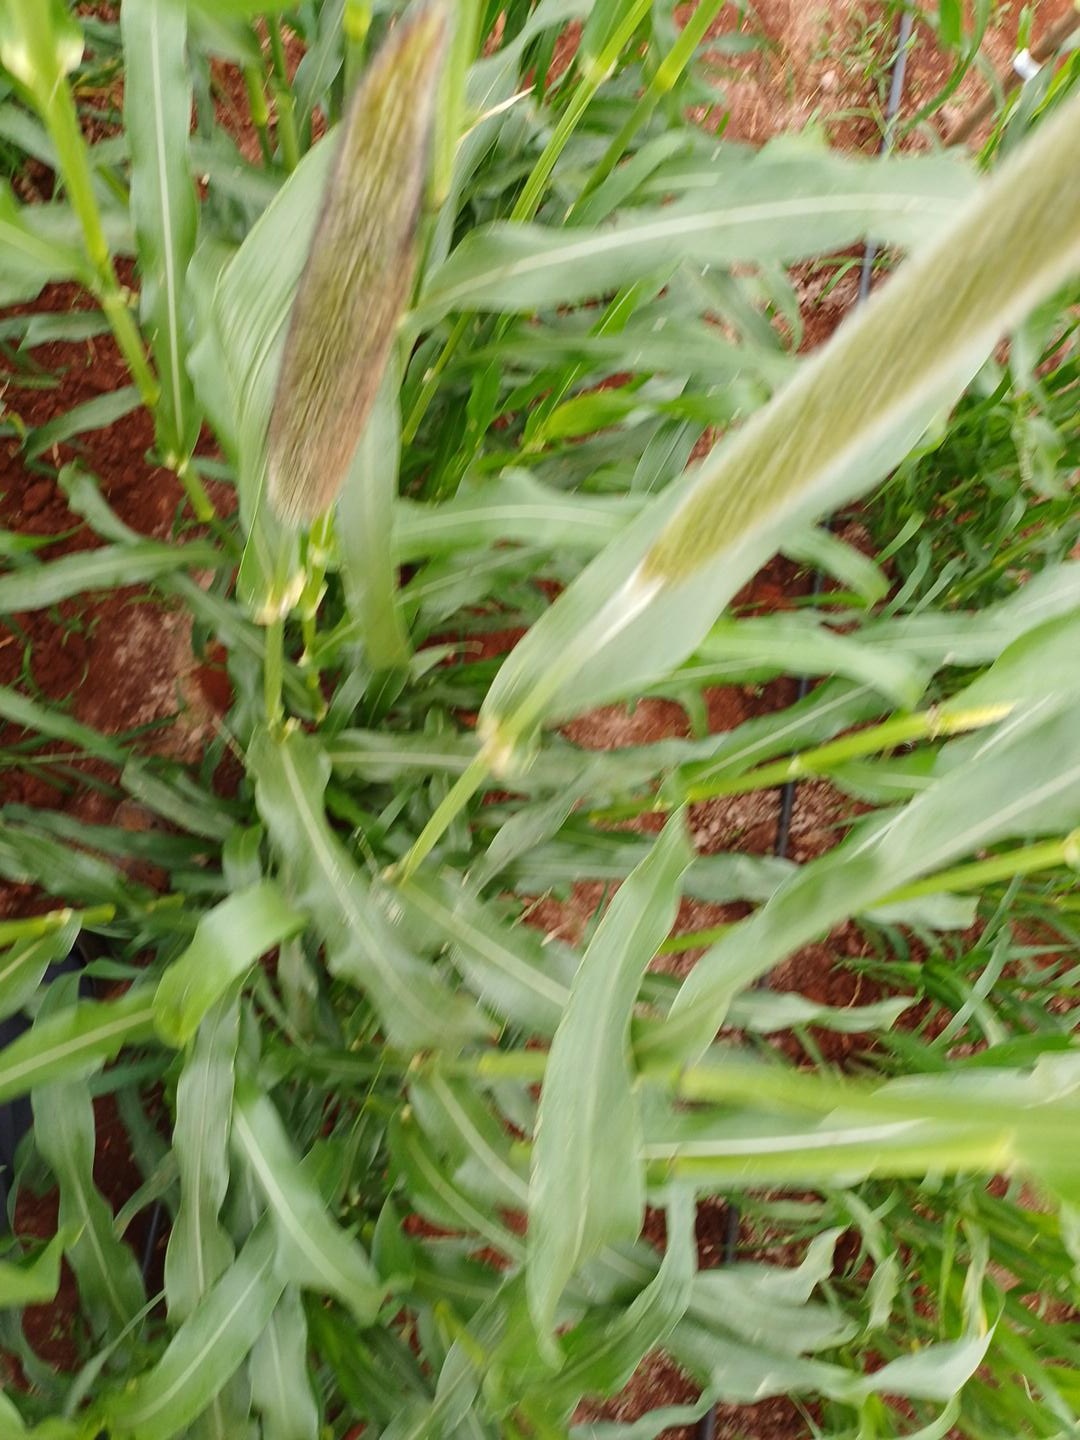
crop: pearl millet
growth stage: flowering
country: Kenya
